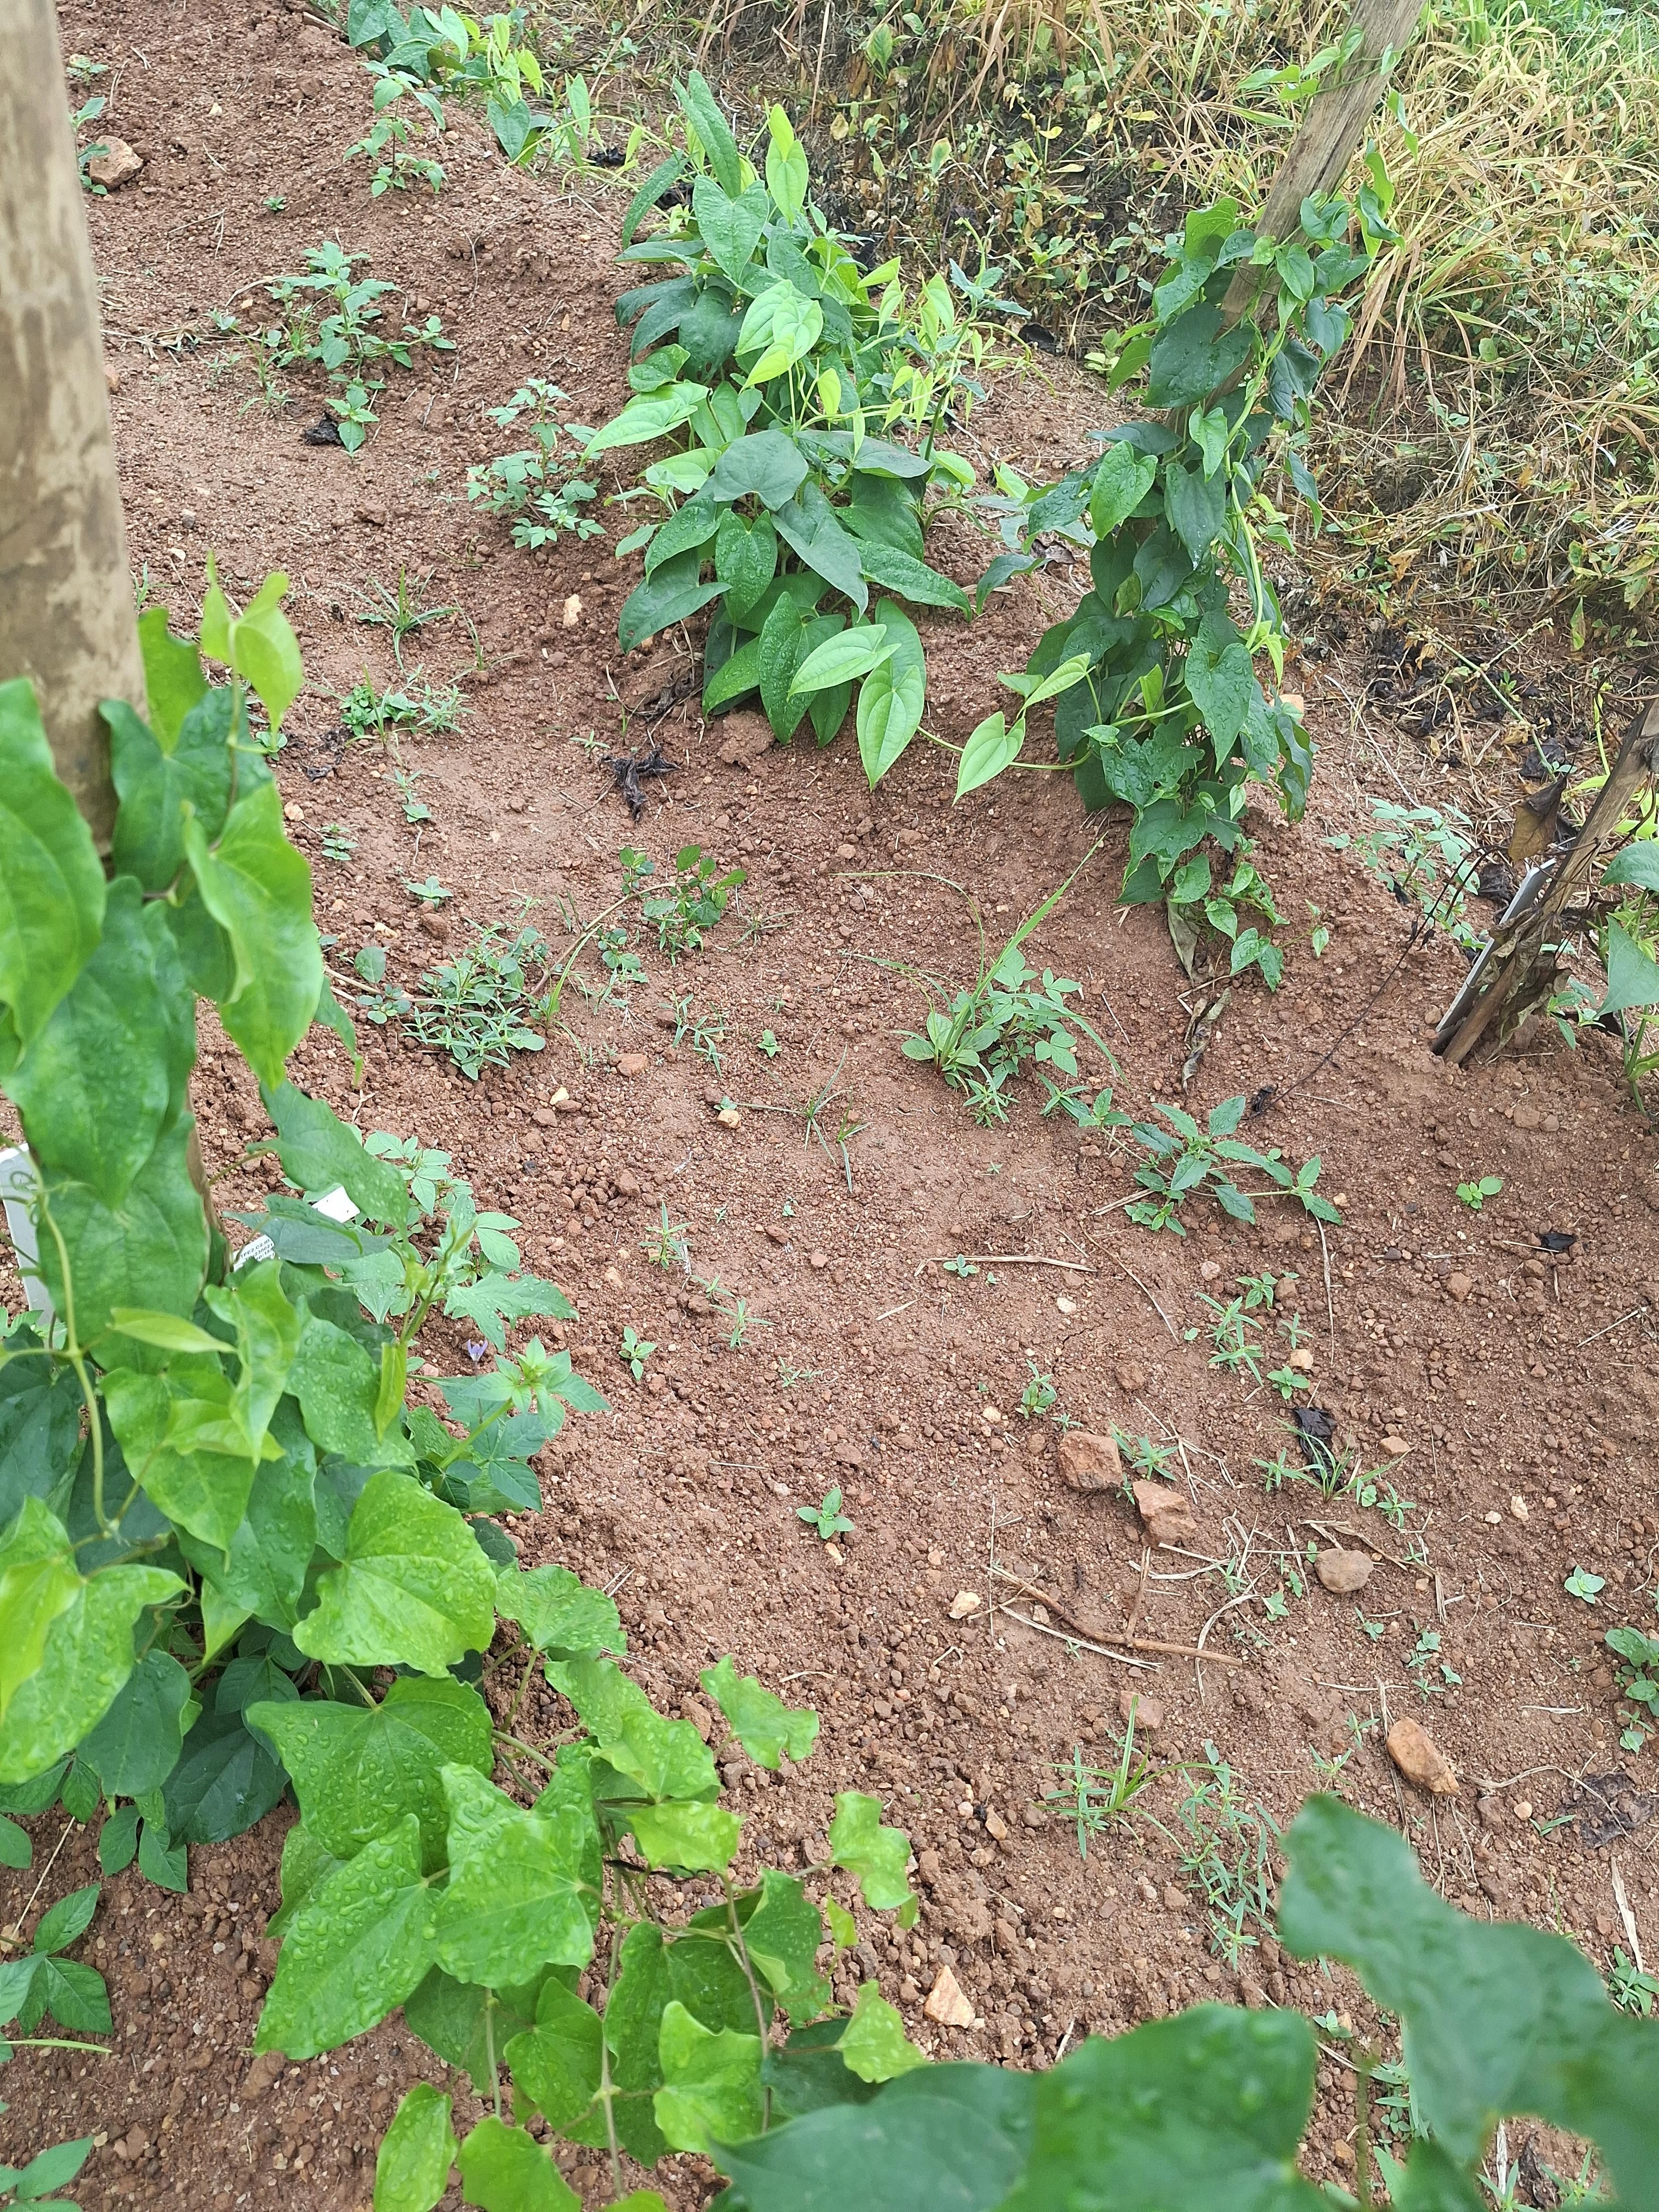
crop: yam
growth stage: vegetative
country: Nigeria
